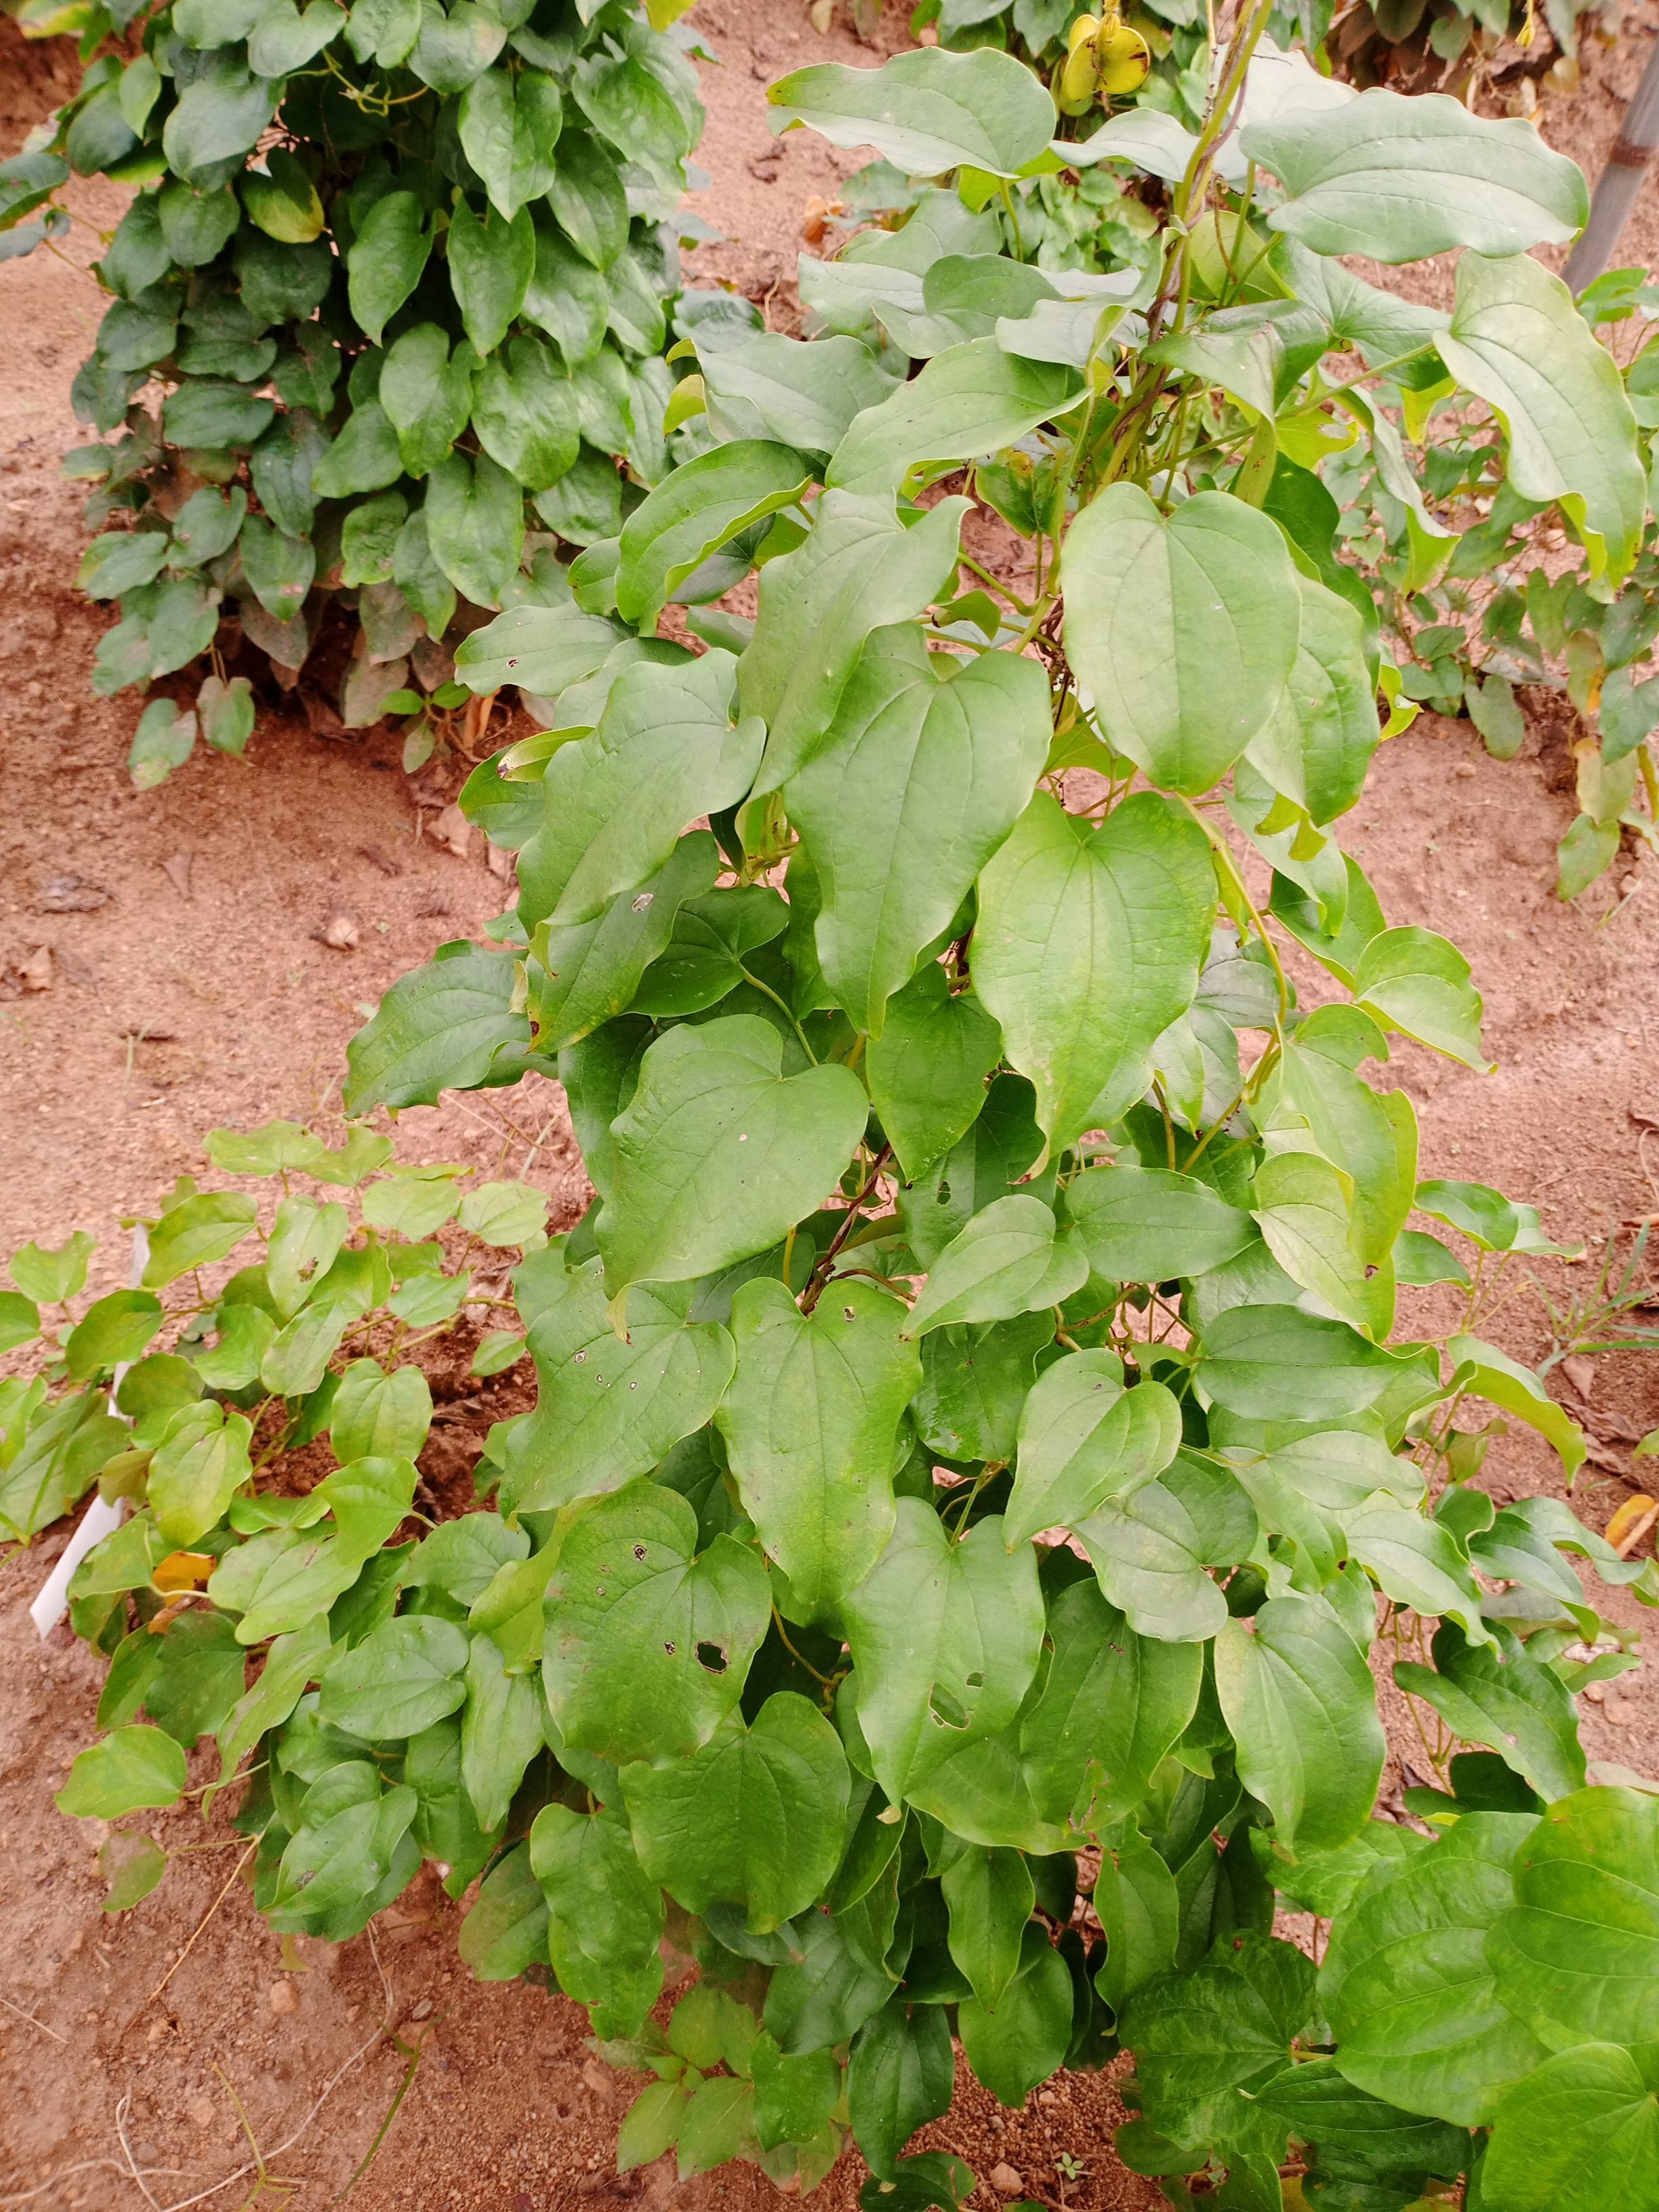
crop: yam
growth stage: vegetative
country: Nigeria
